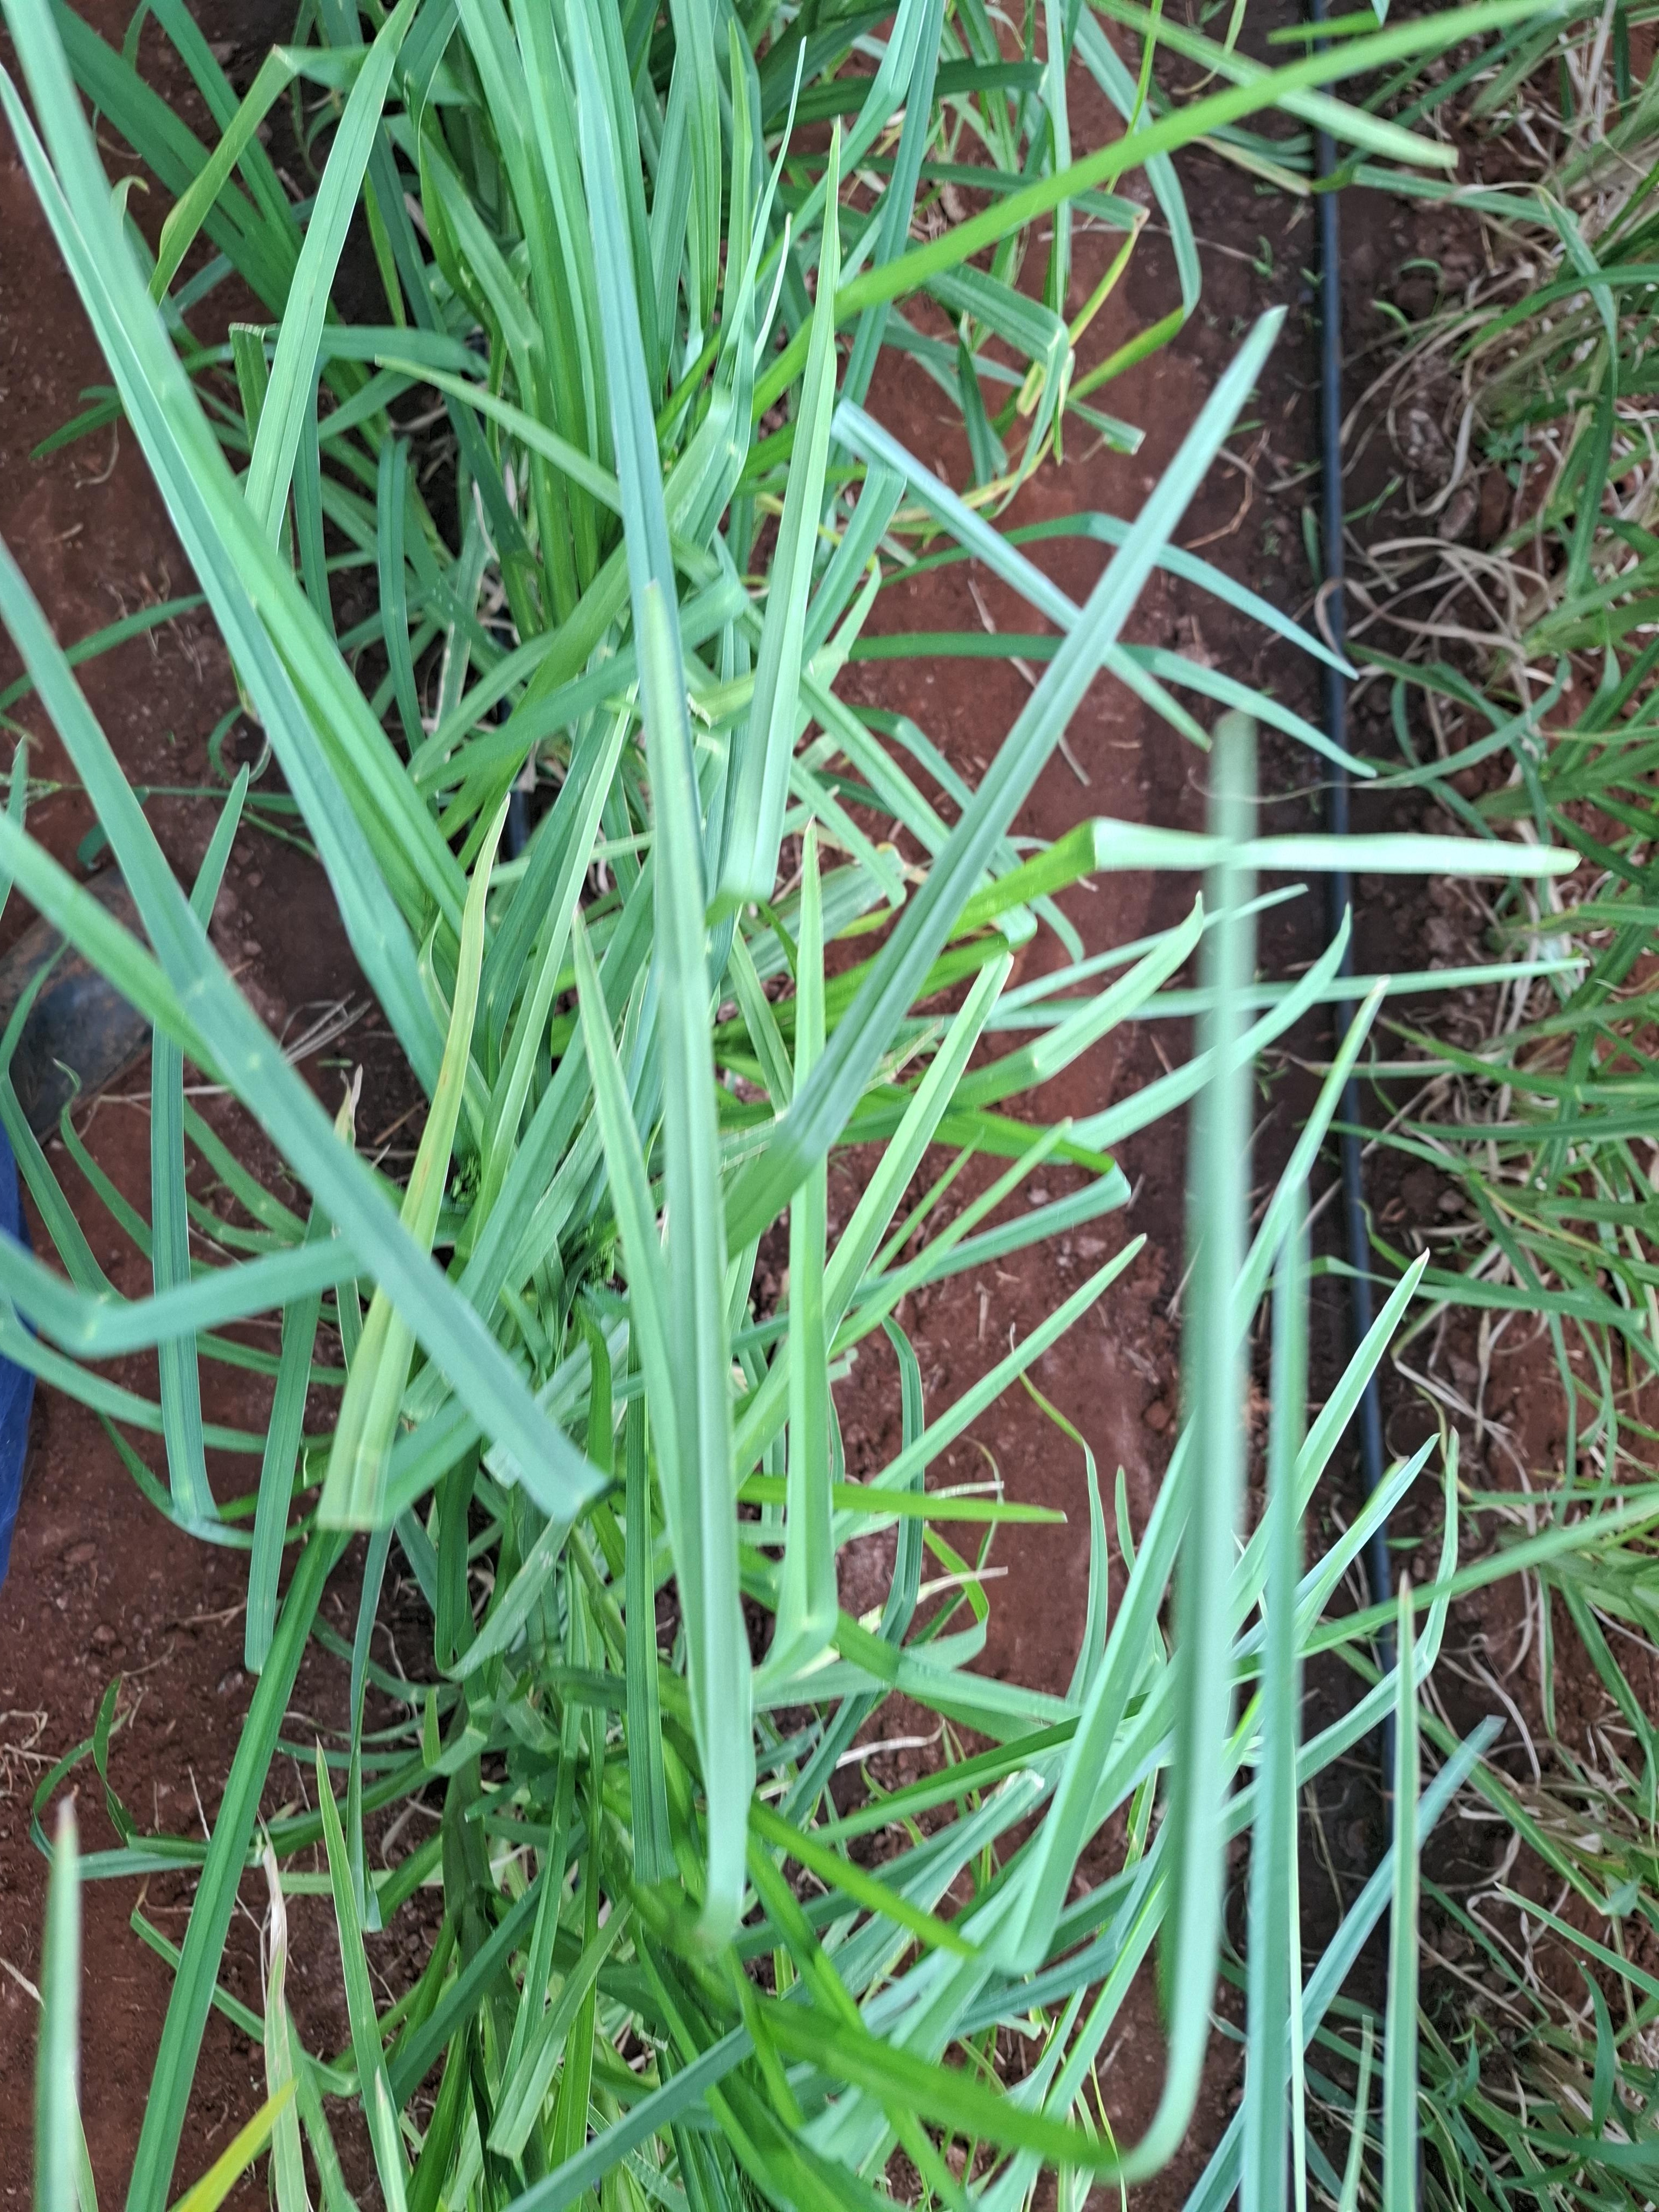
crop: finger millet
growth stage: heading tuber
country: Kenya
